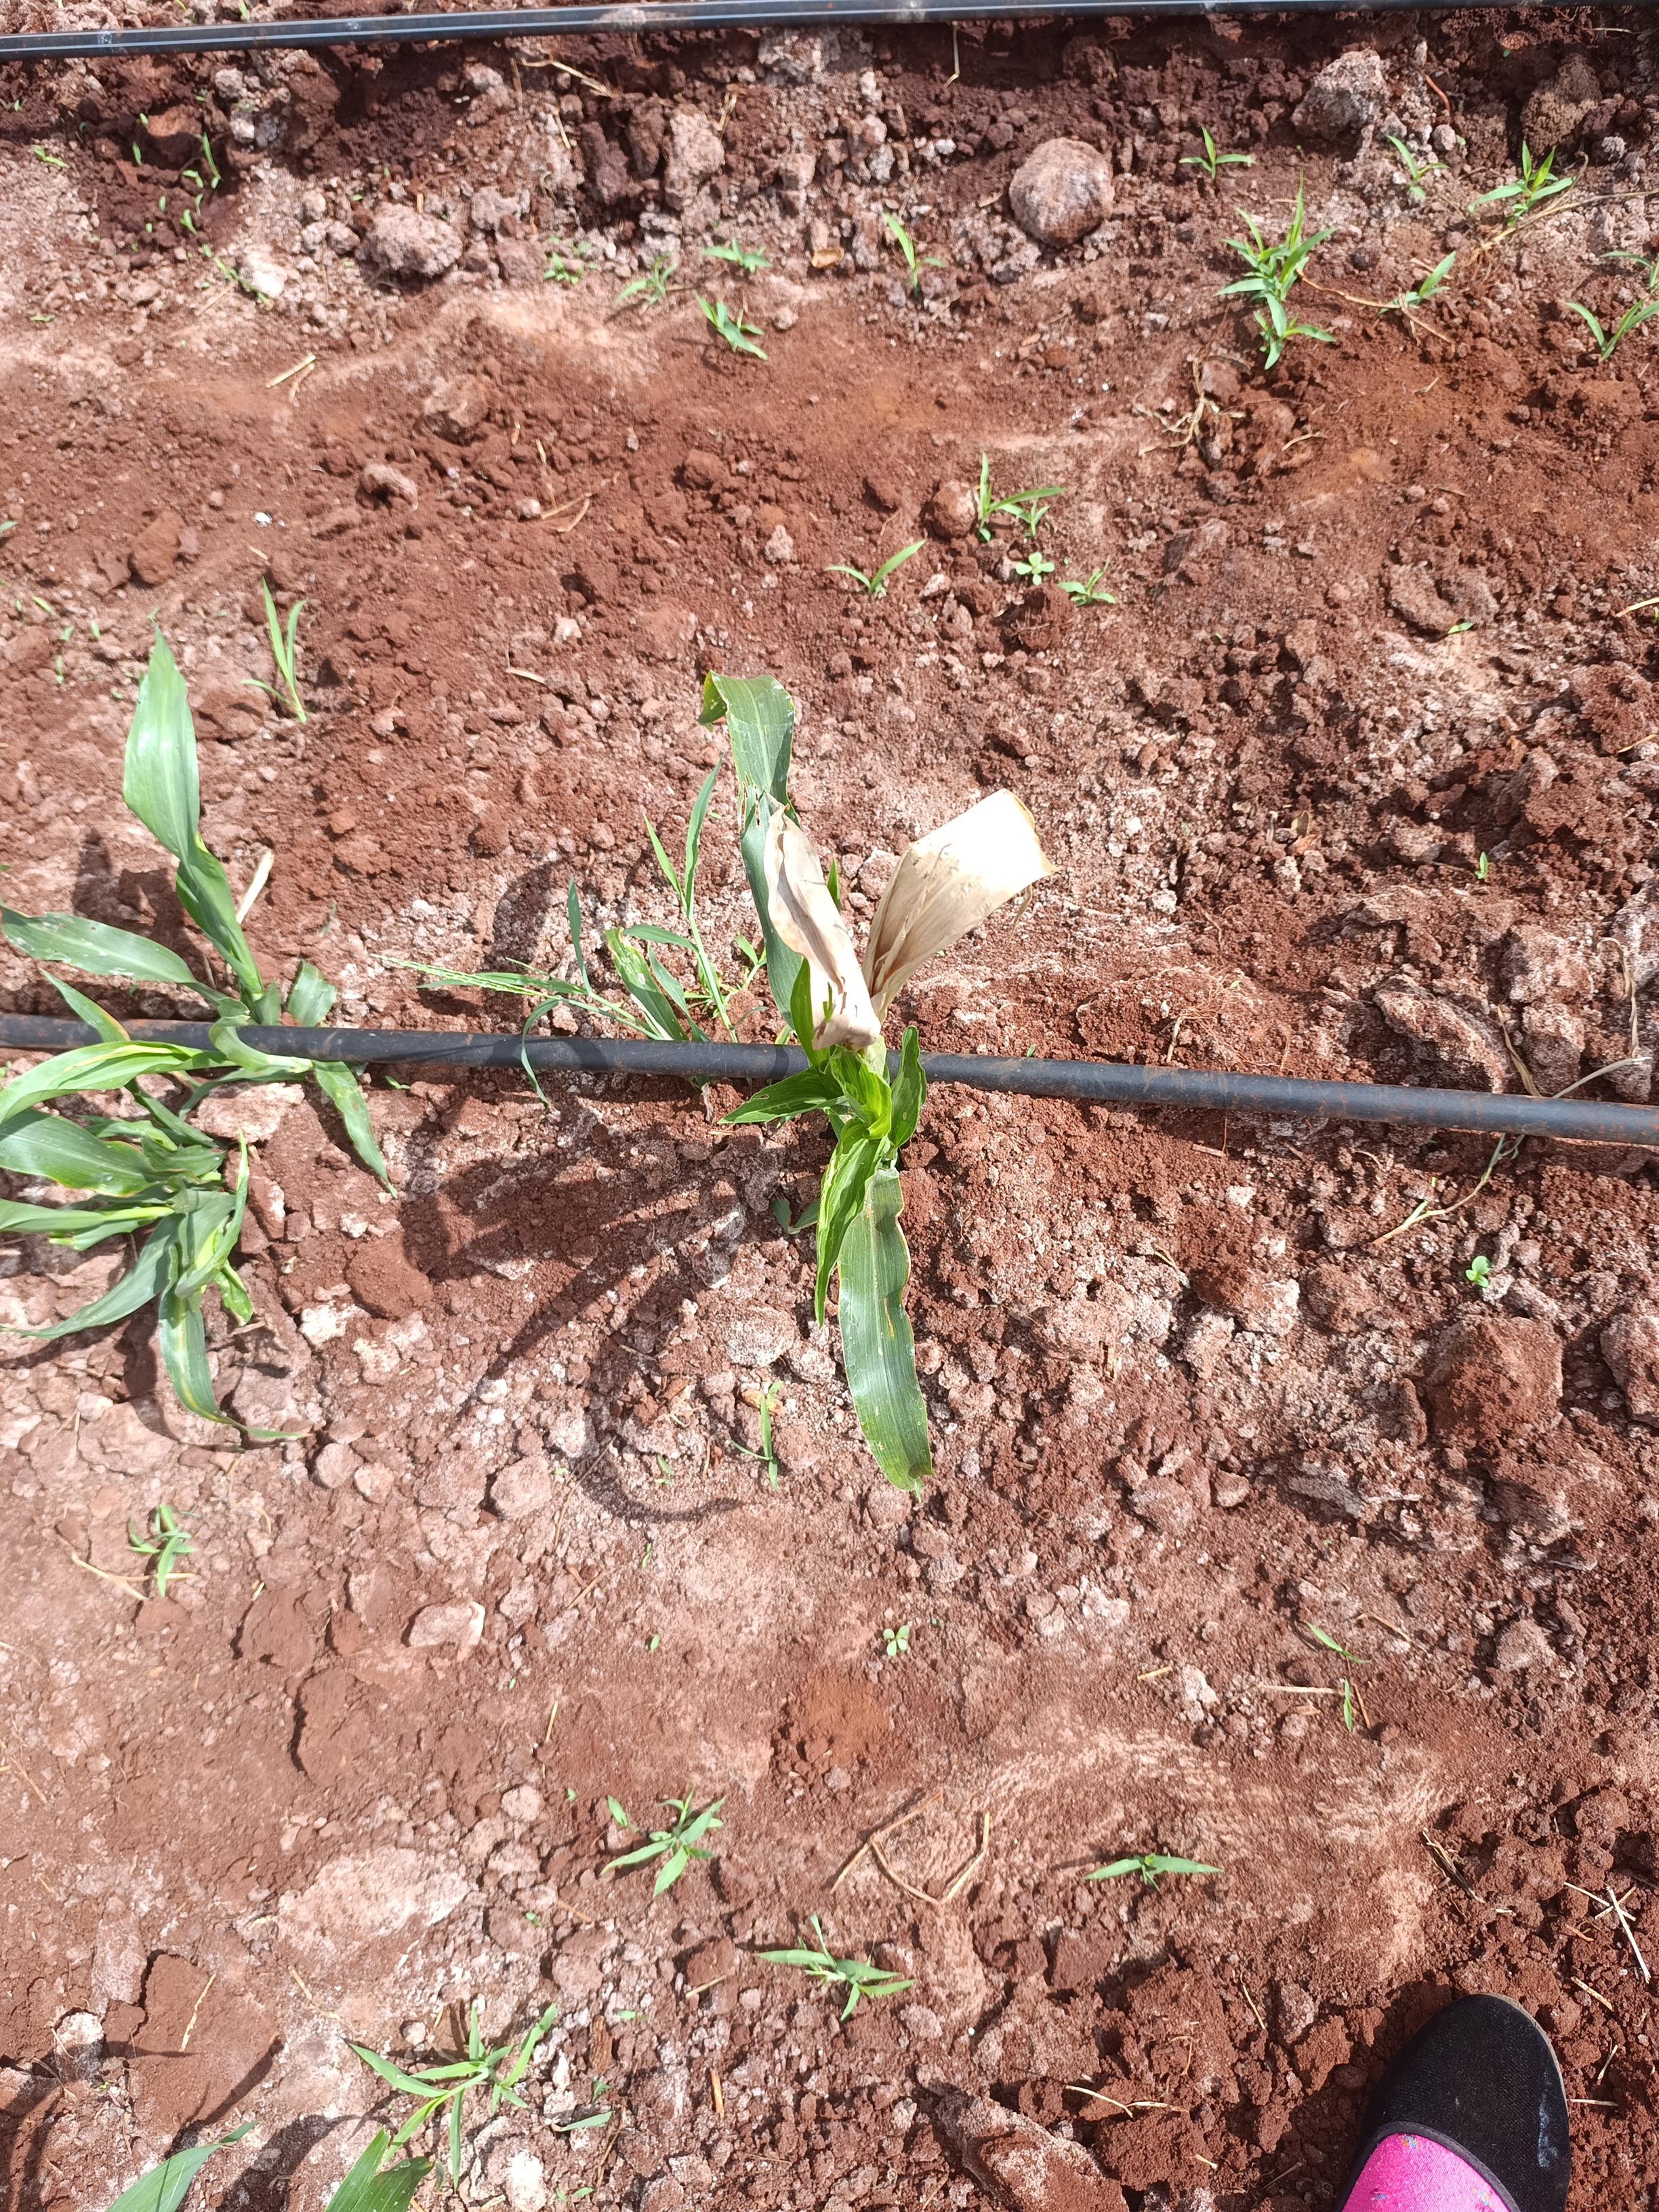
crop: sorghum
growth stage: elongation stem
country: Kenya
